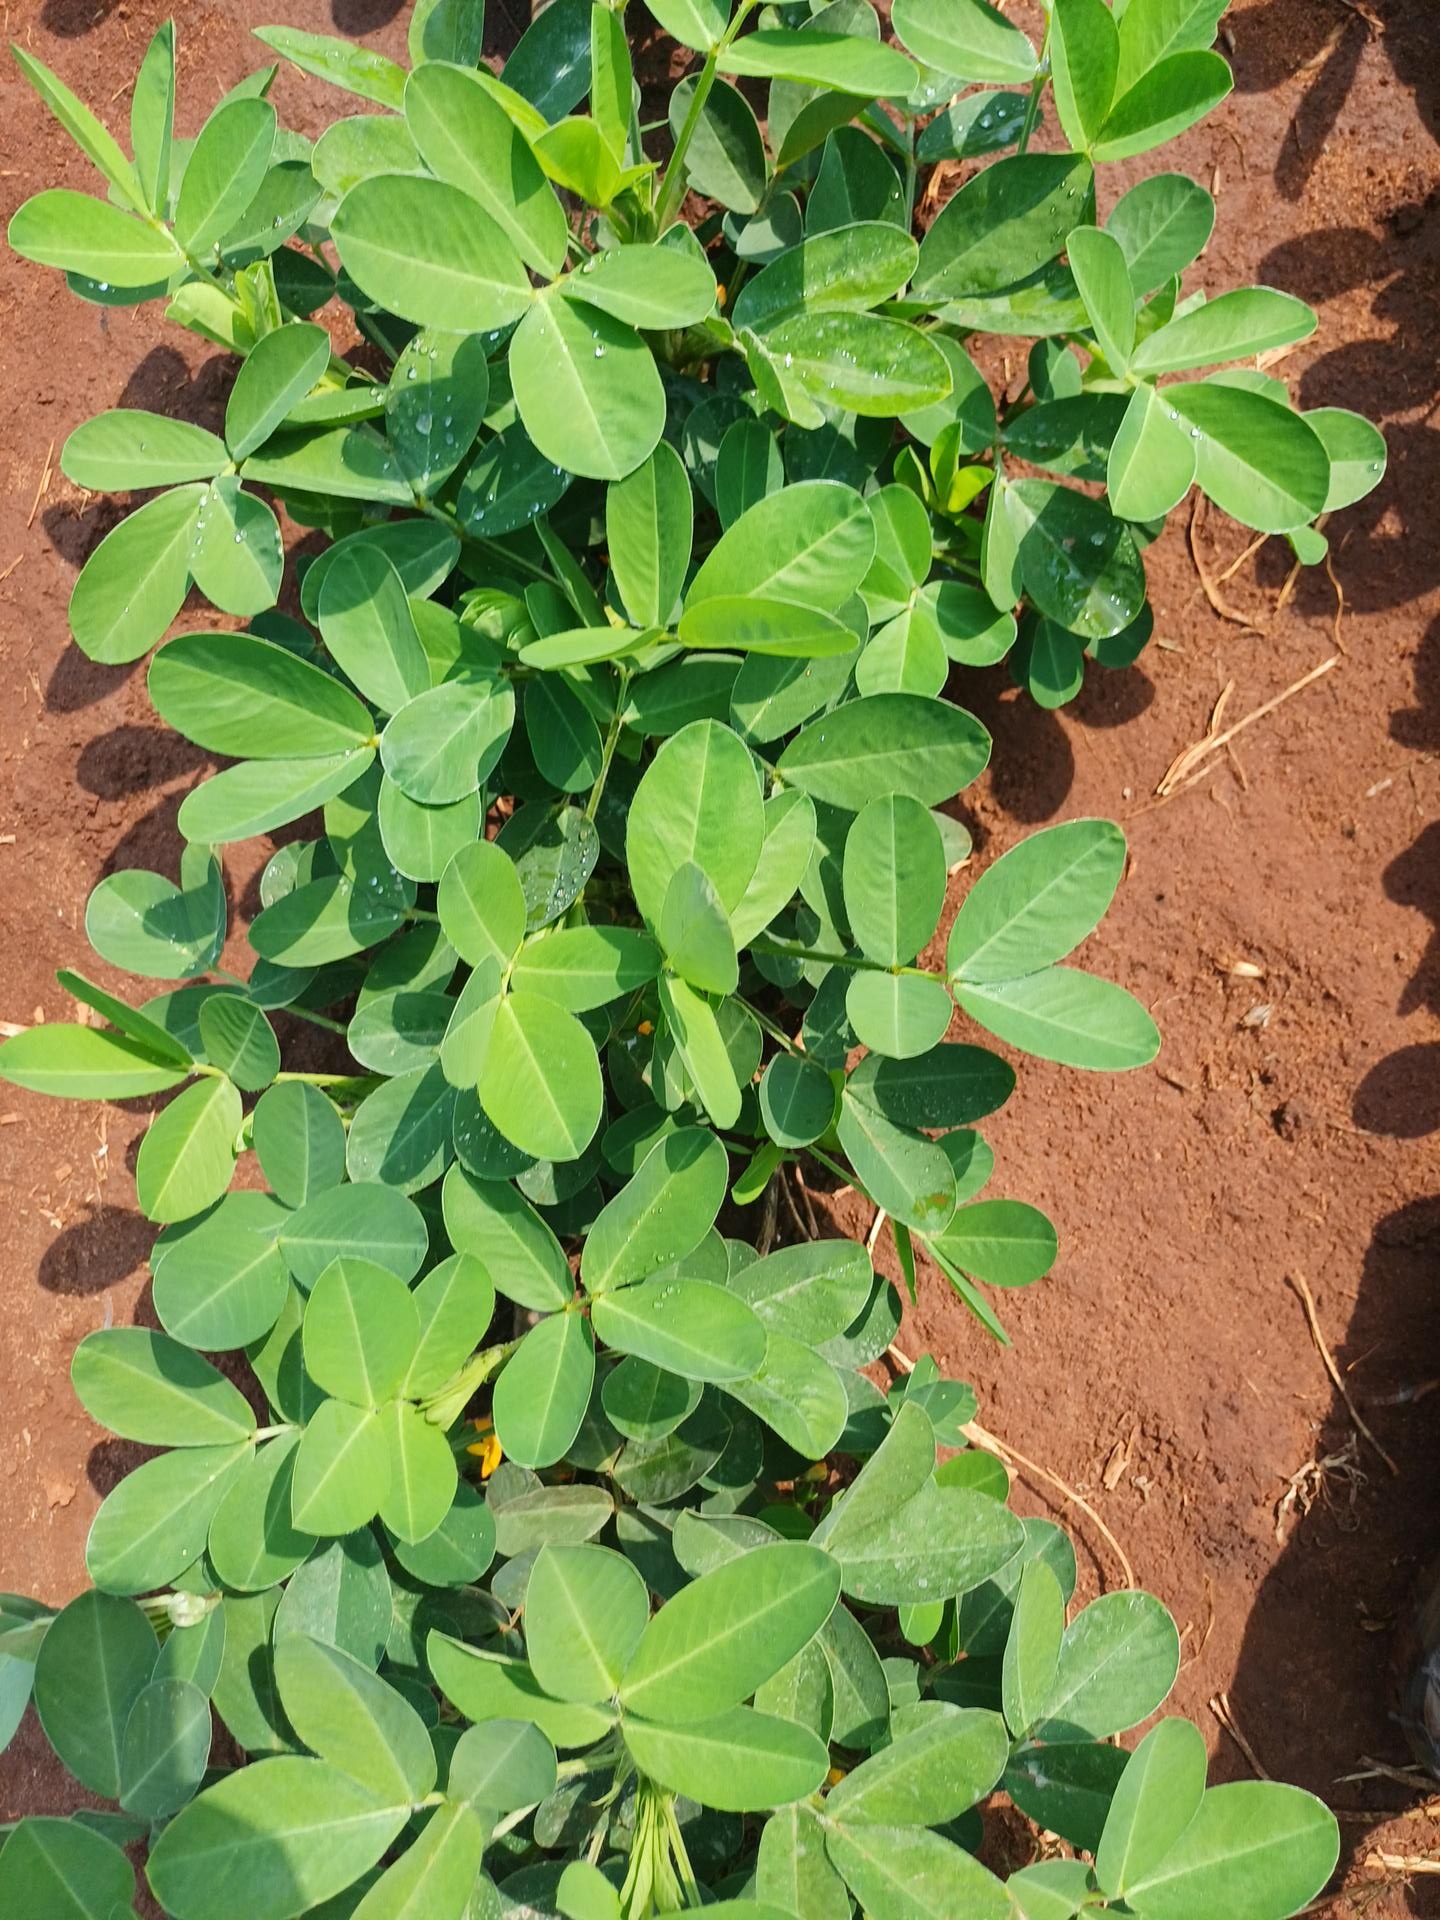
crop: groundnut
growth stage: vegetative
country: Kenya
